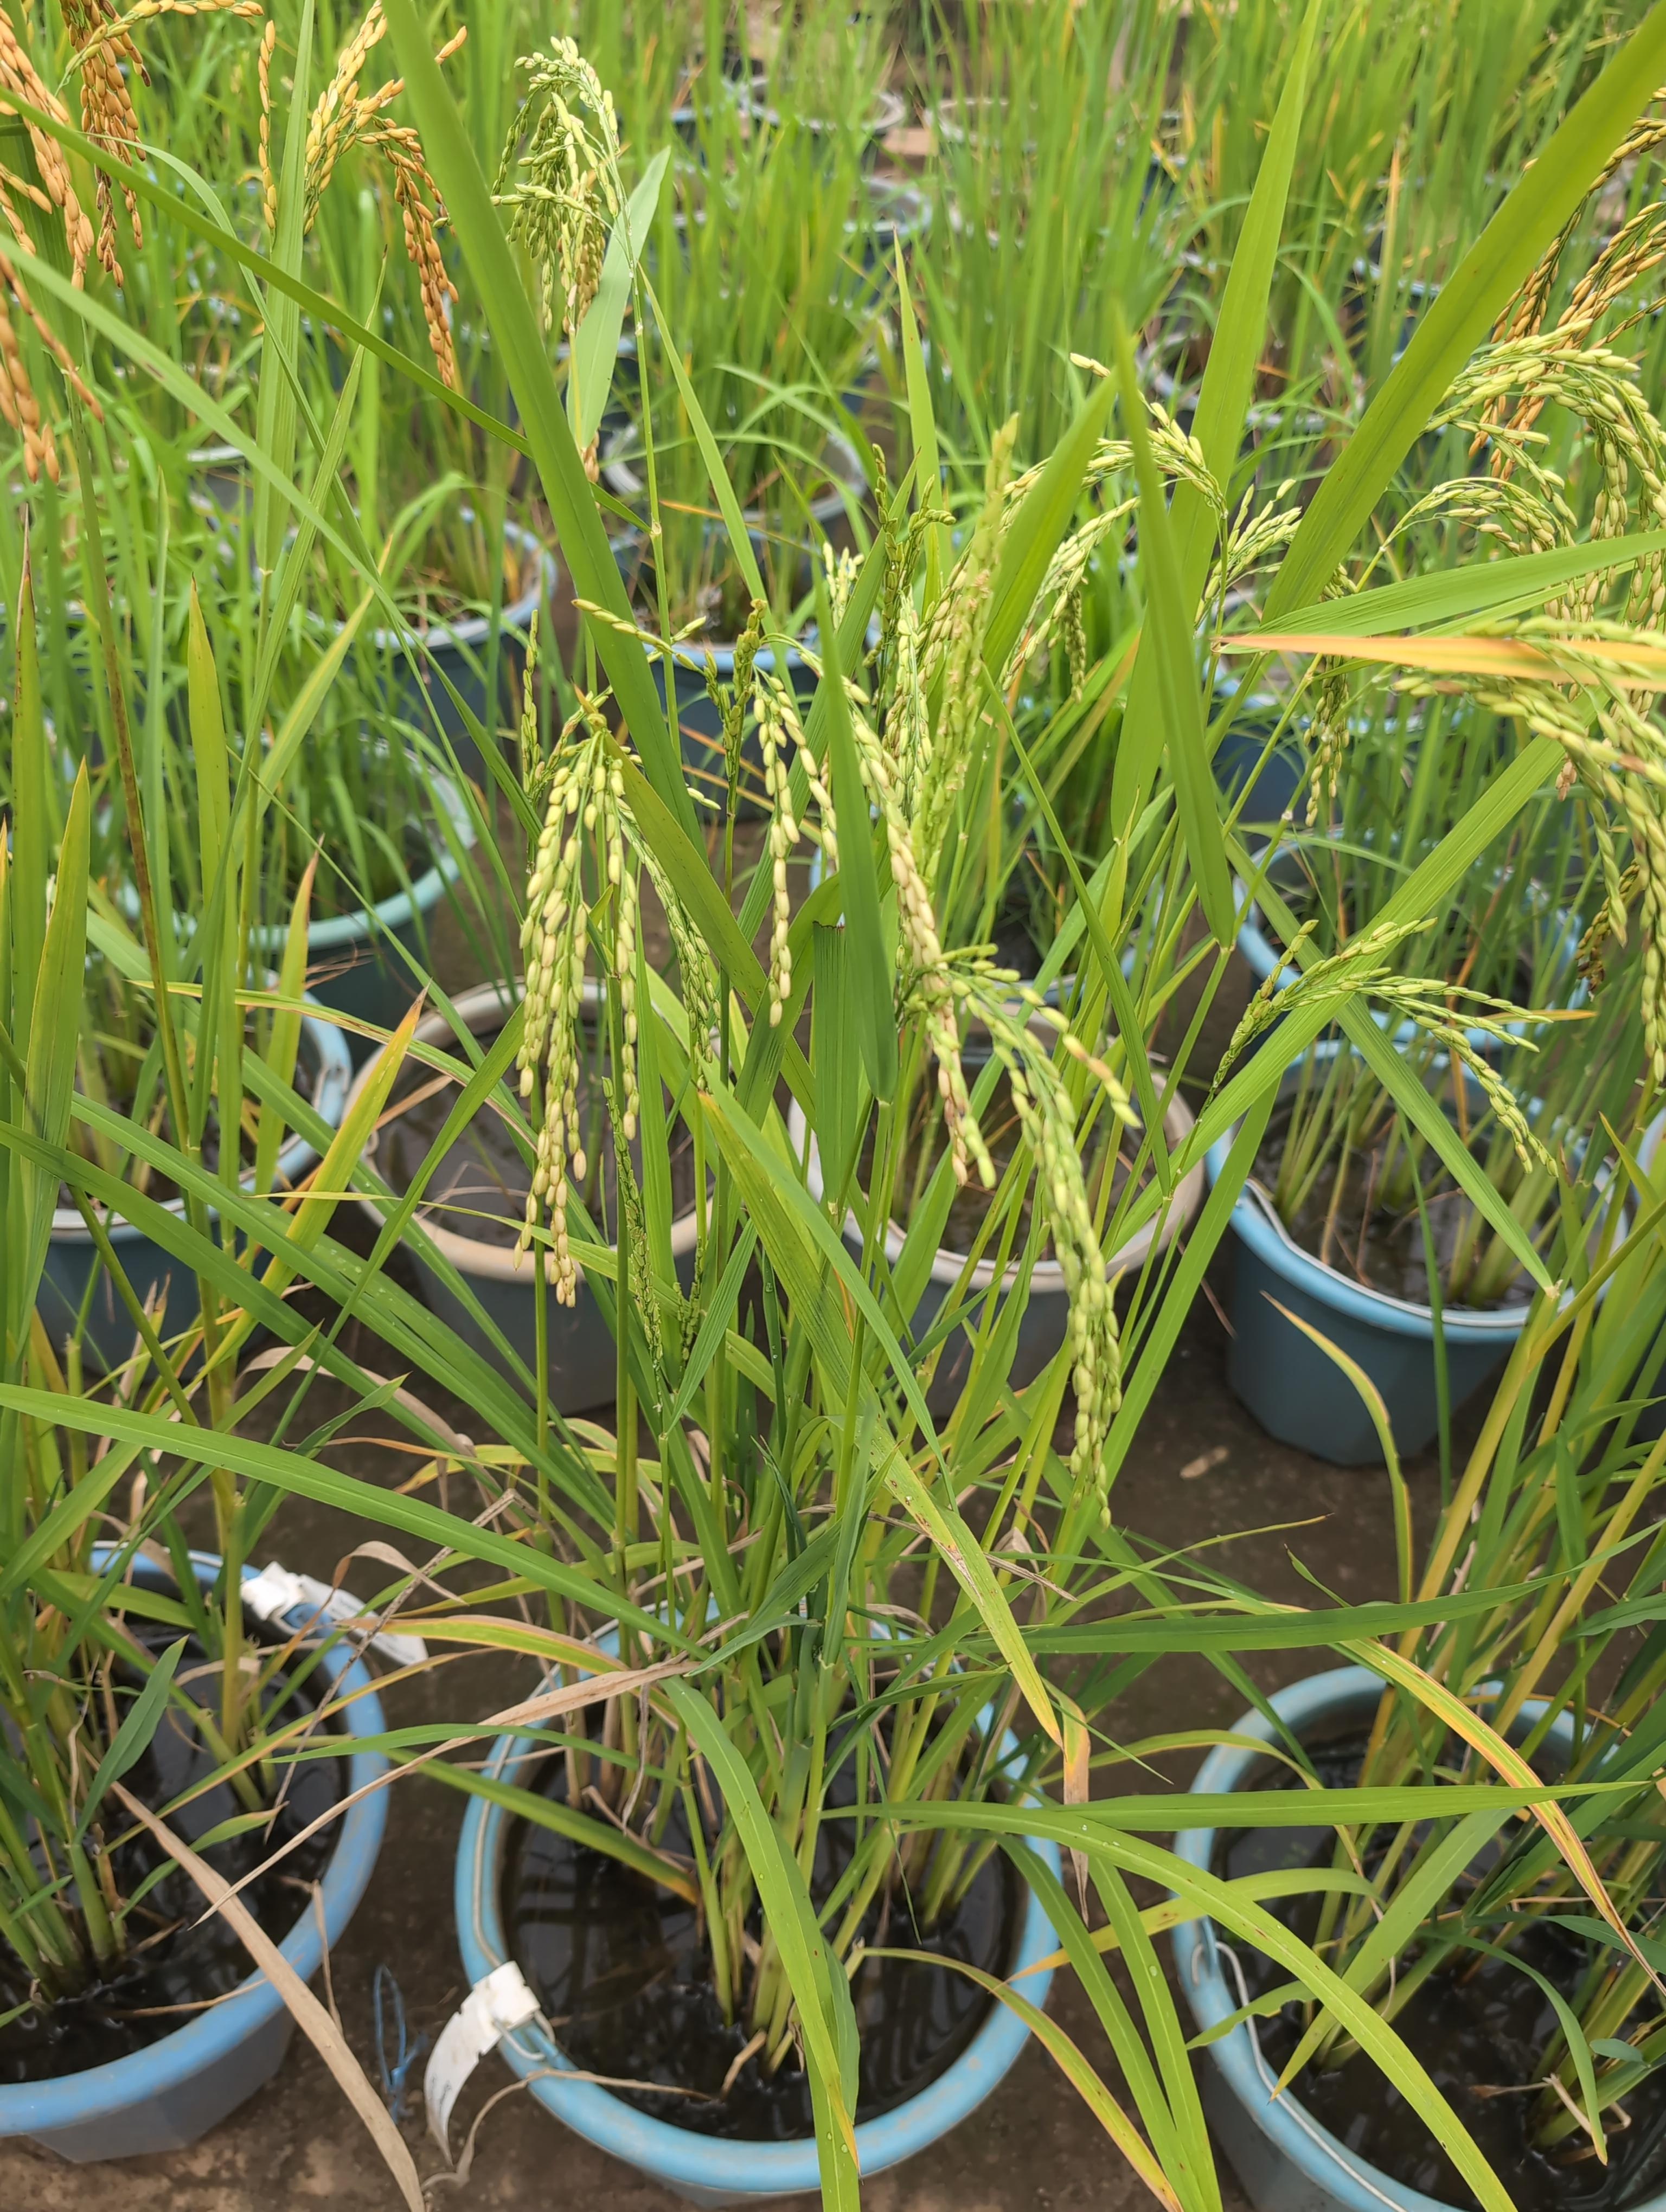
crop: rice
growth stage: ripening
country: Côte d'Ivoire
